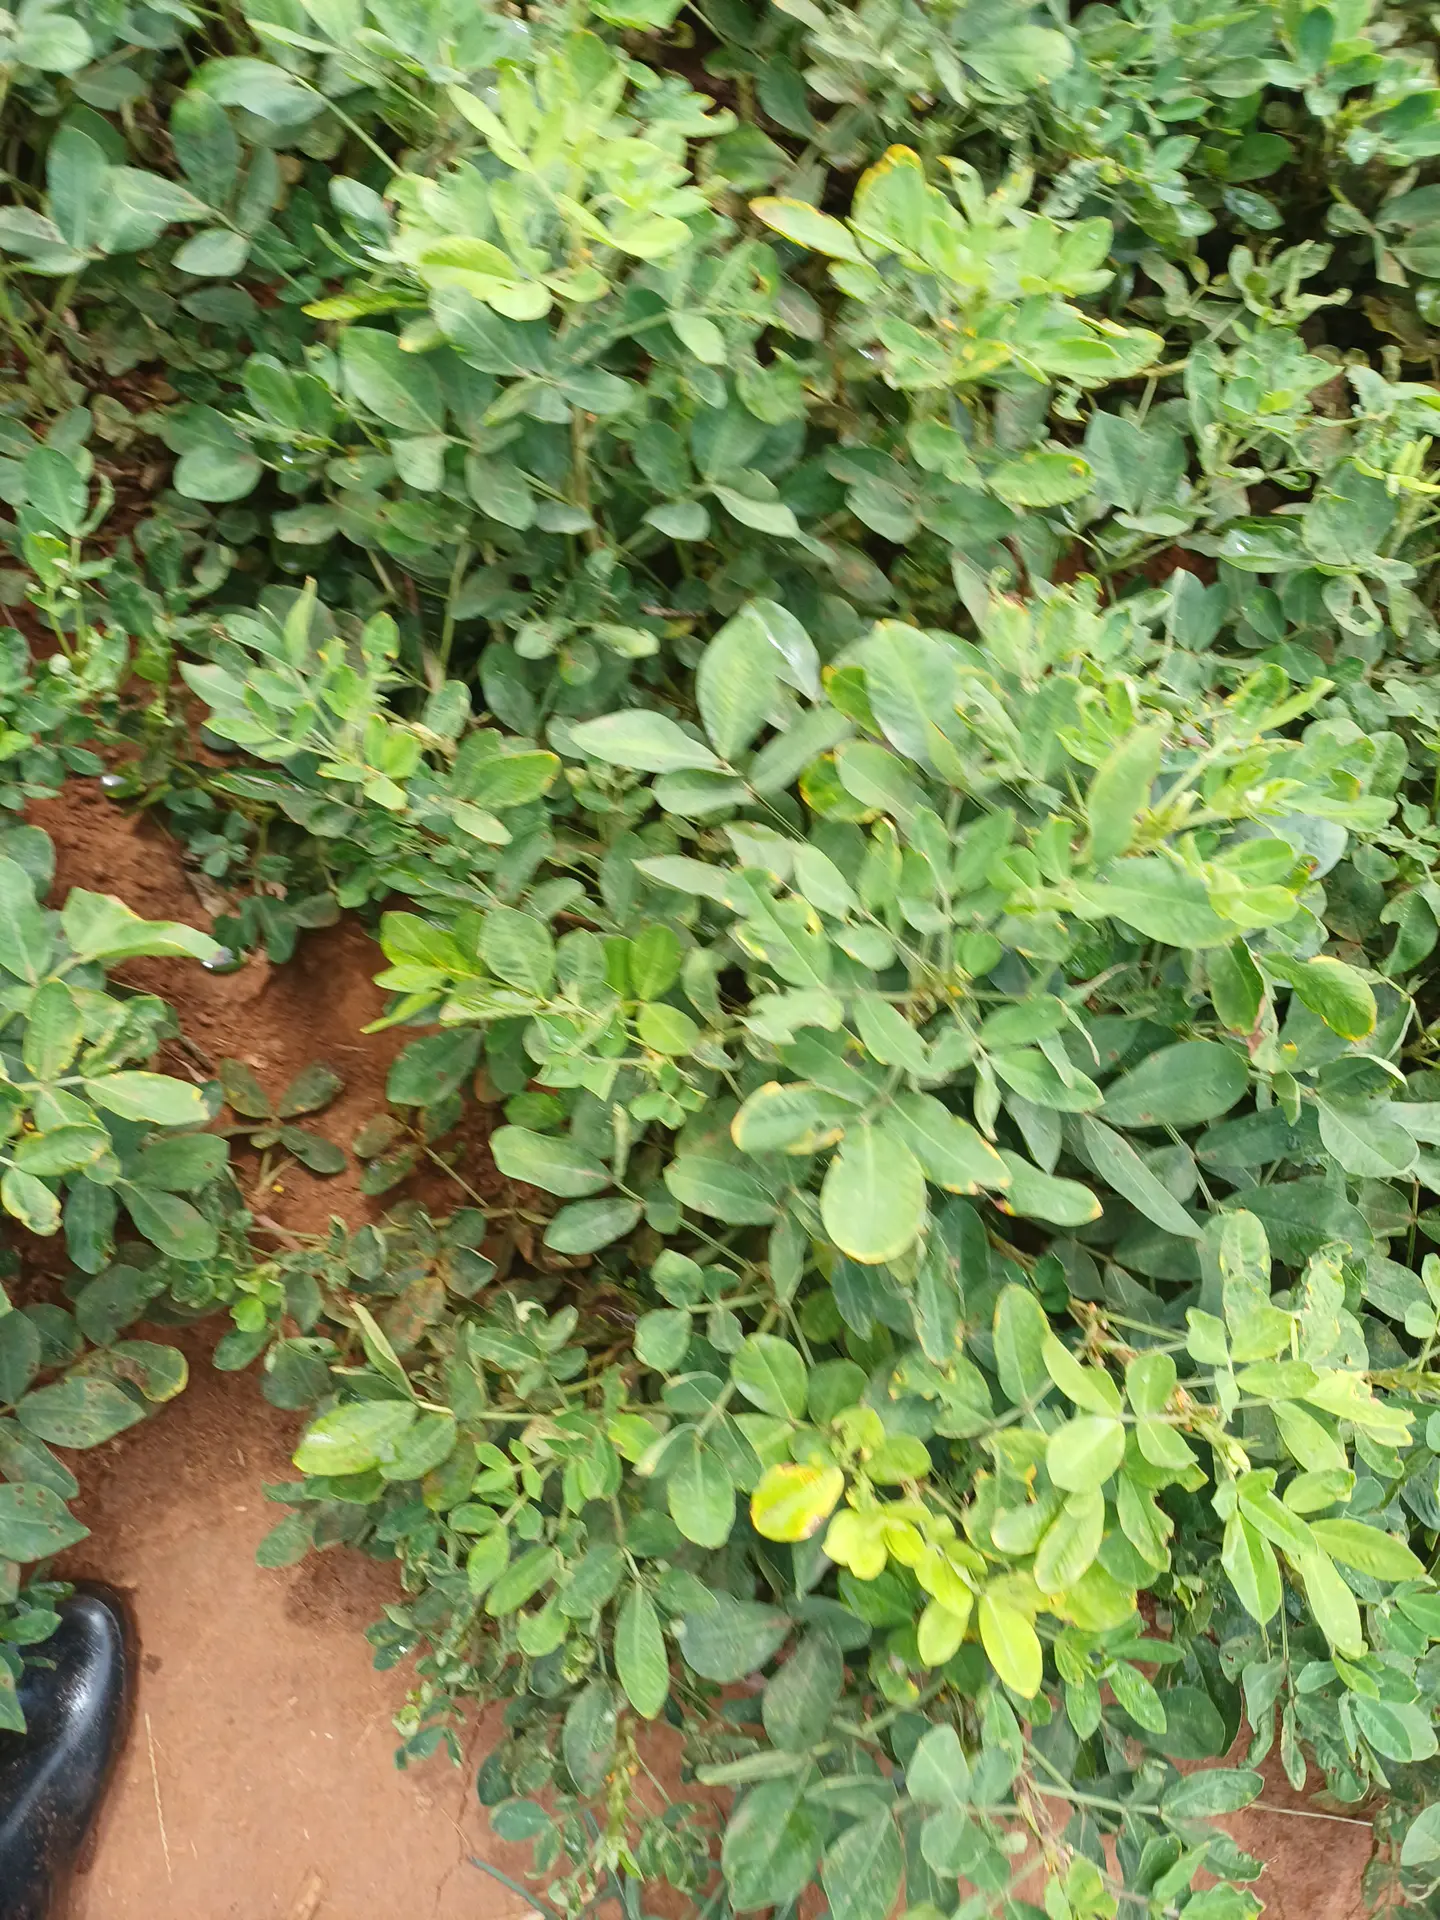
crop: groundnut
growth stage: pegging
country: Kenya
